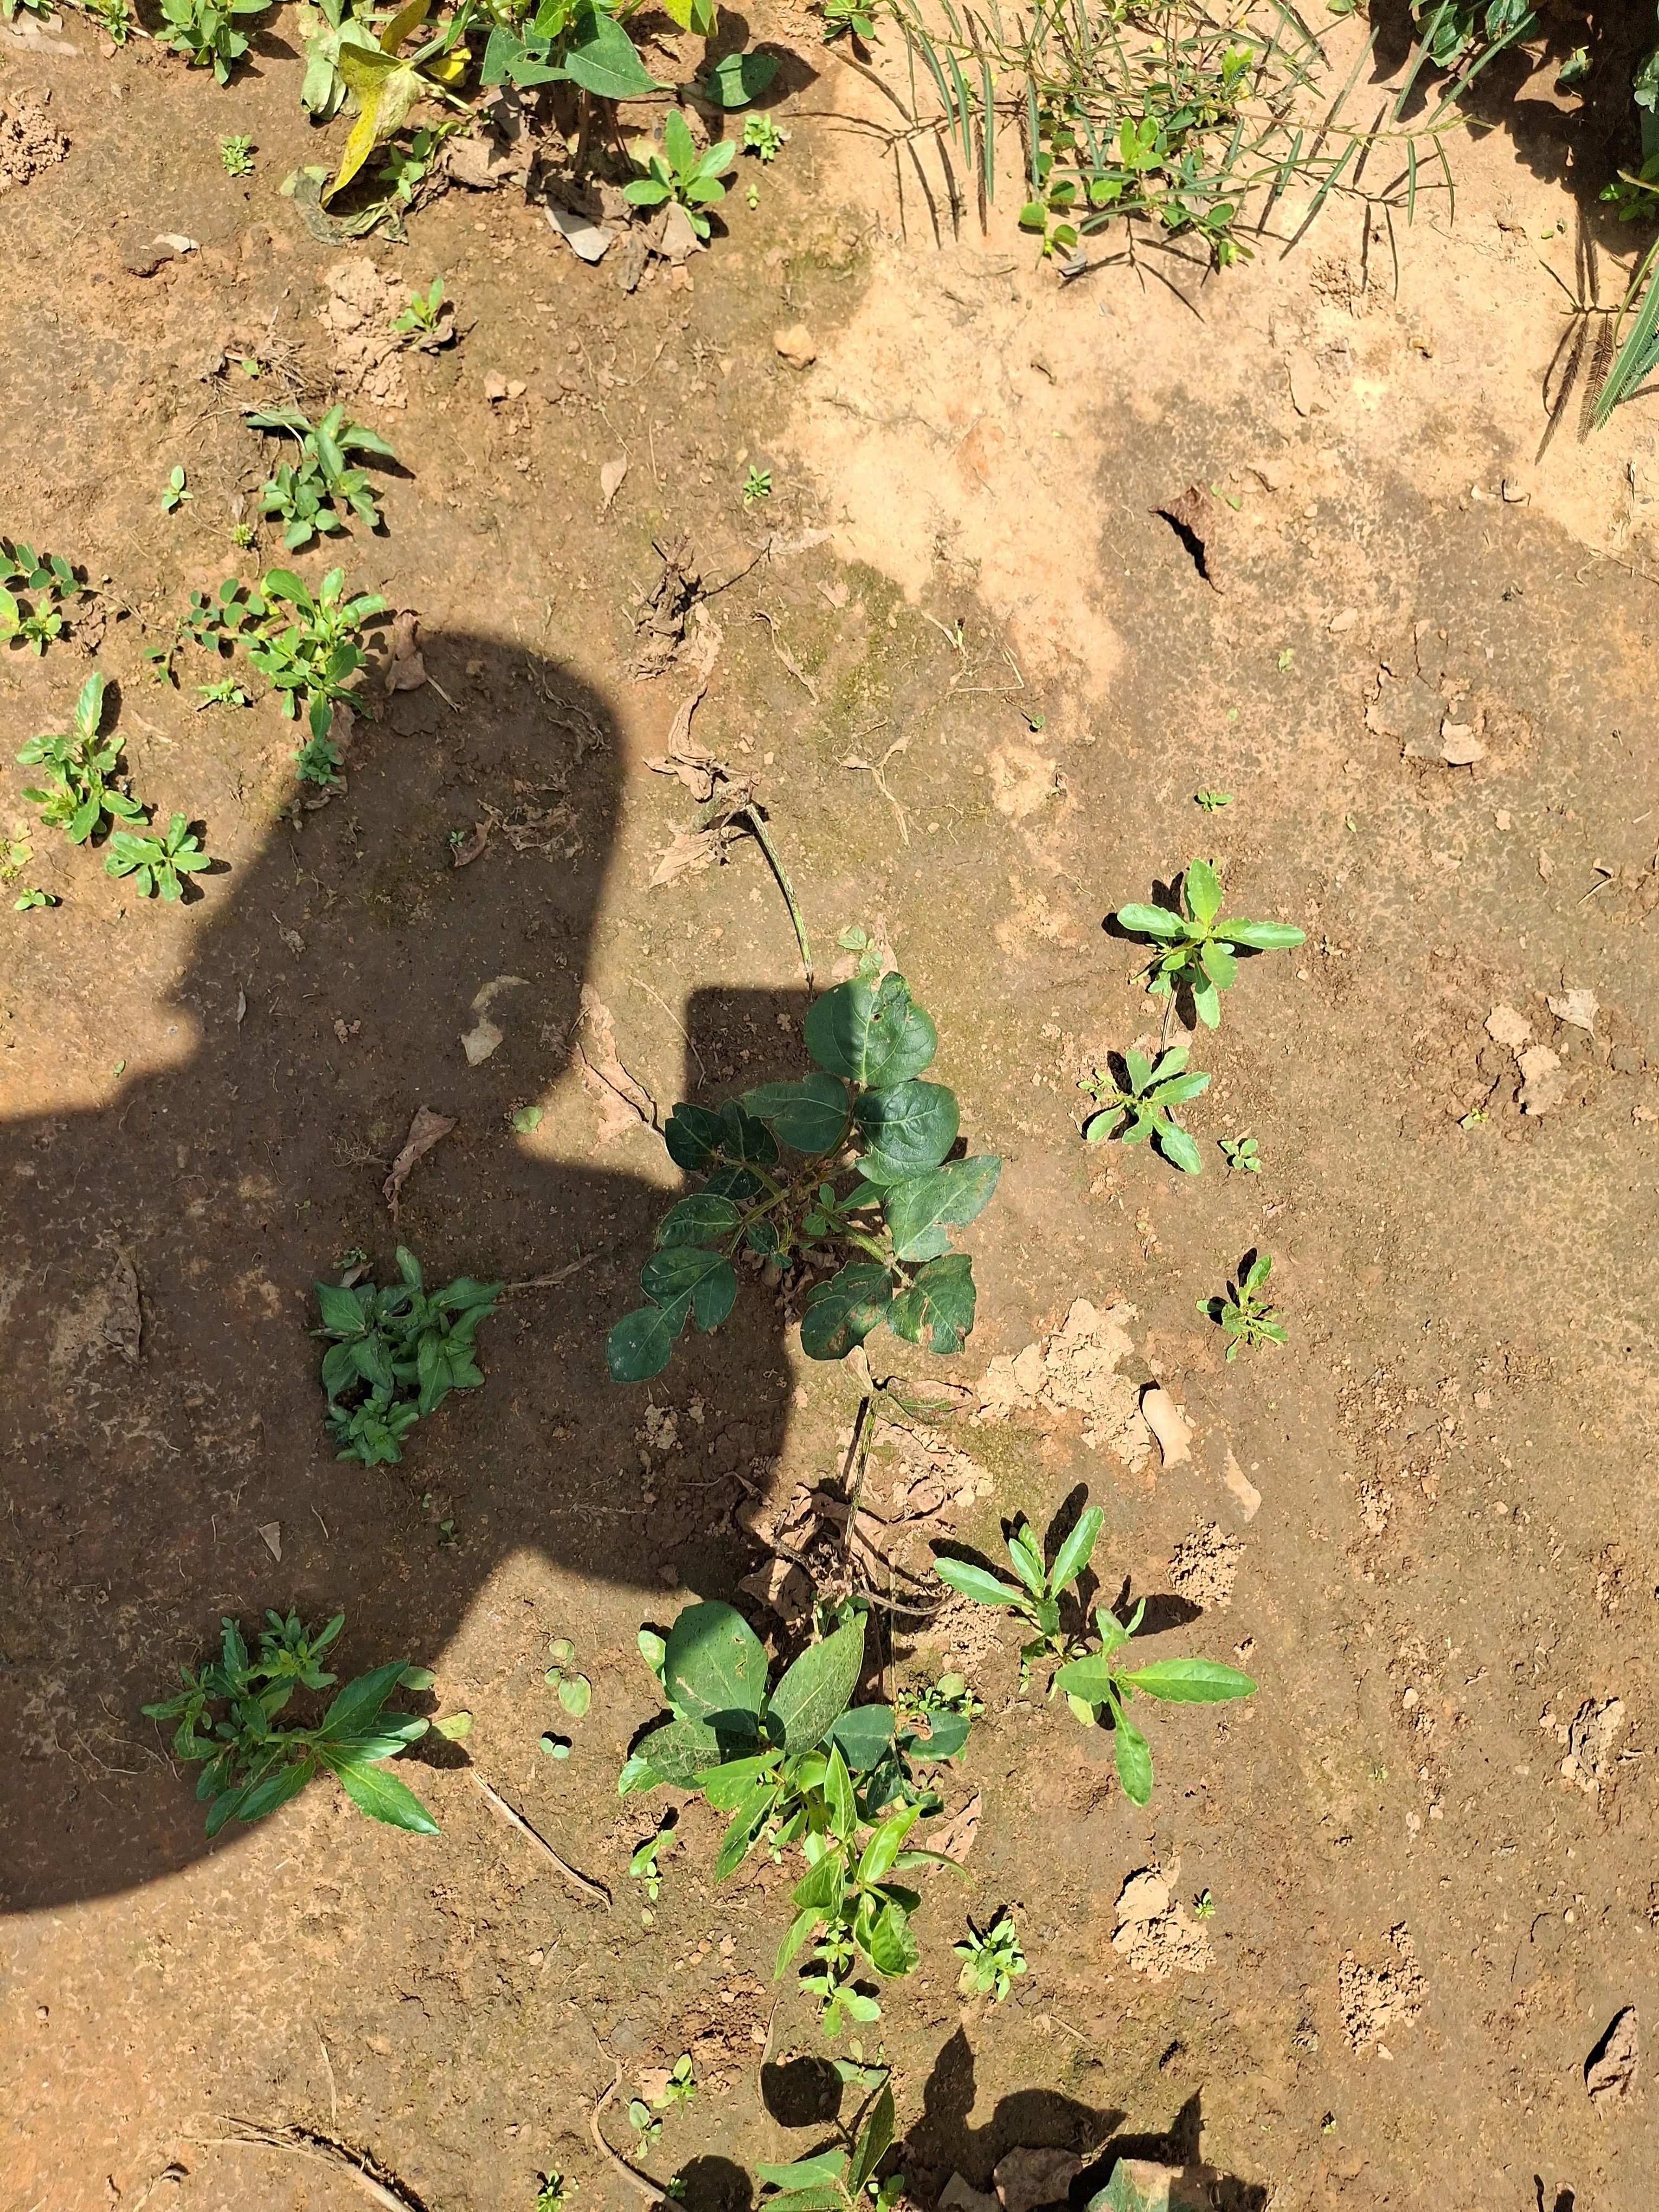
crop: cowpea
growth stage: flowering
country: Nigeria
